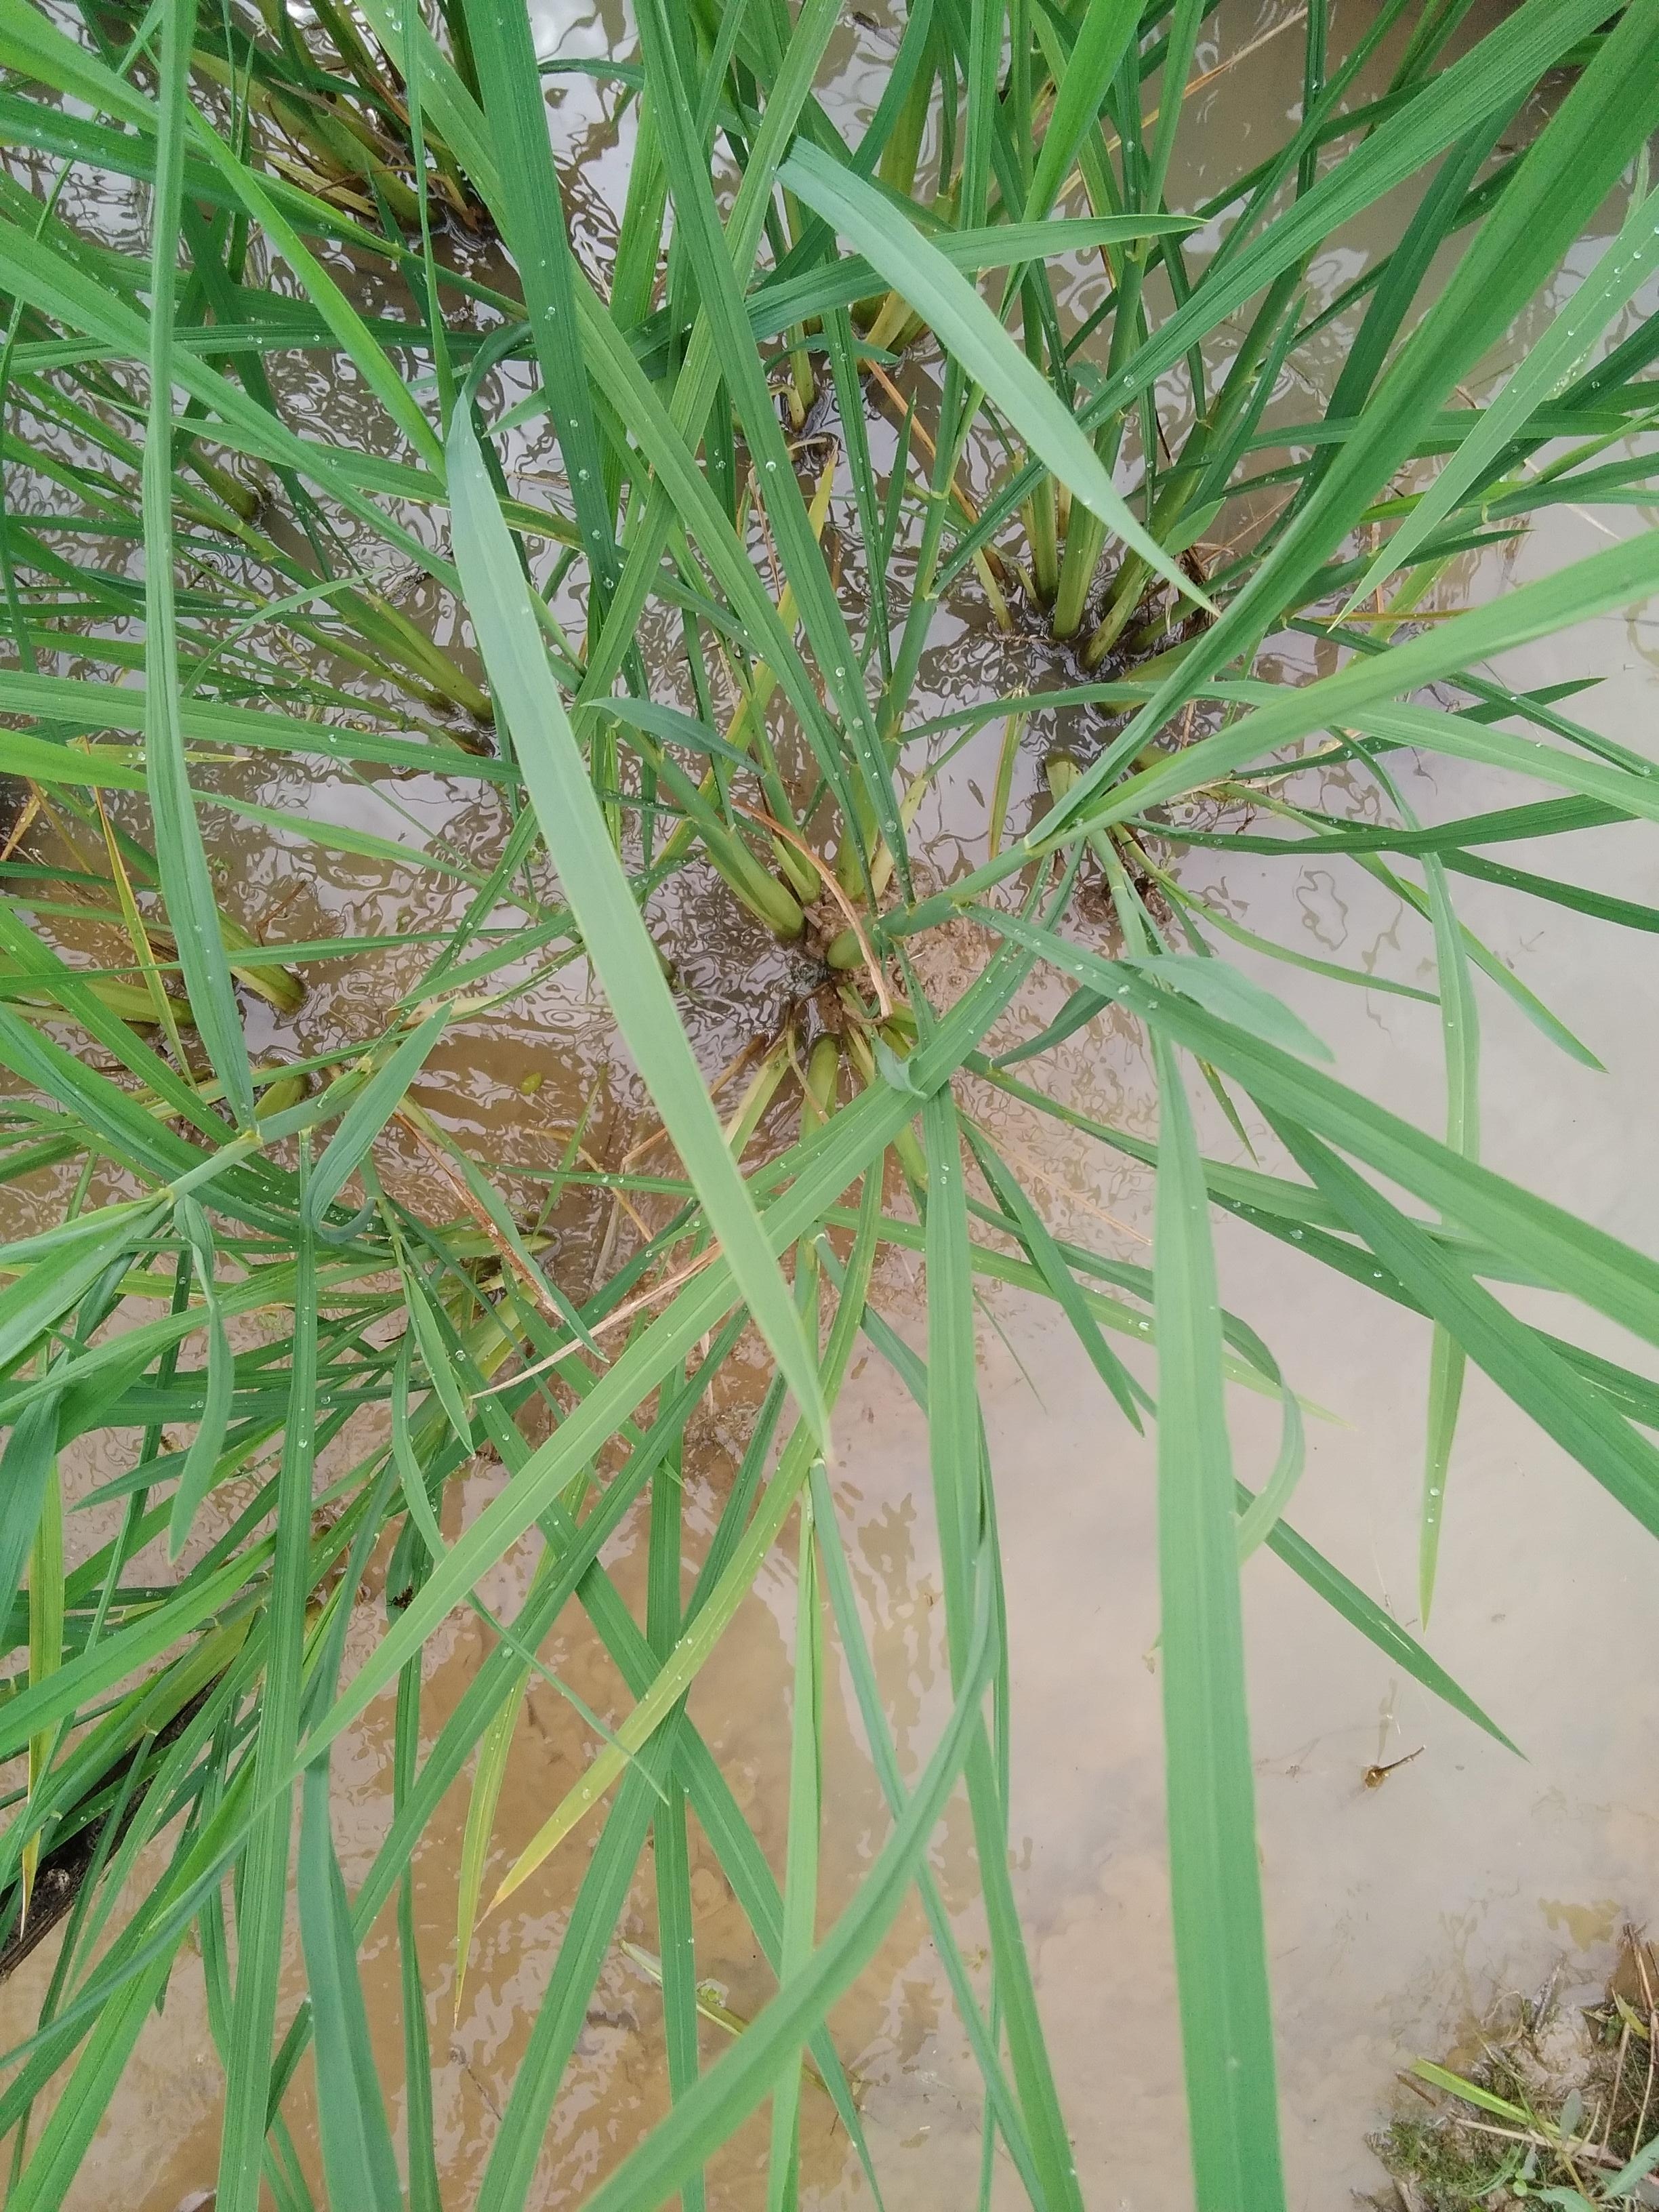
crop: rice
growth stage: elongation stem
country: Nigeria
